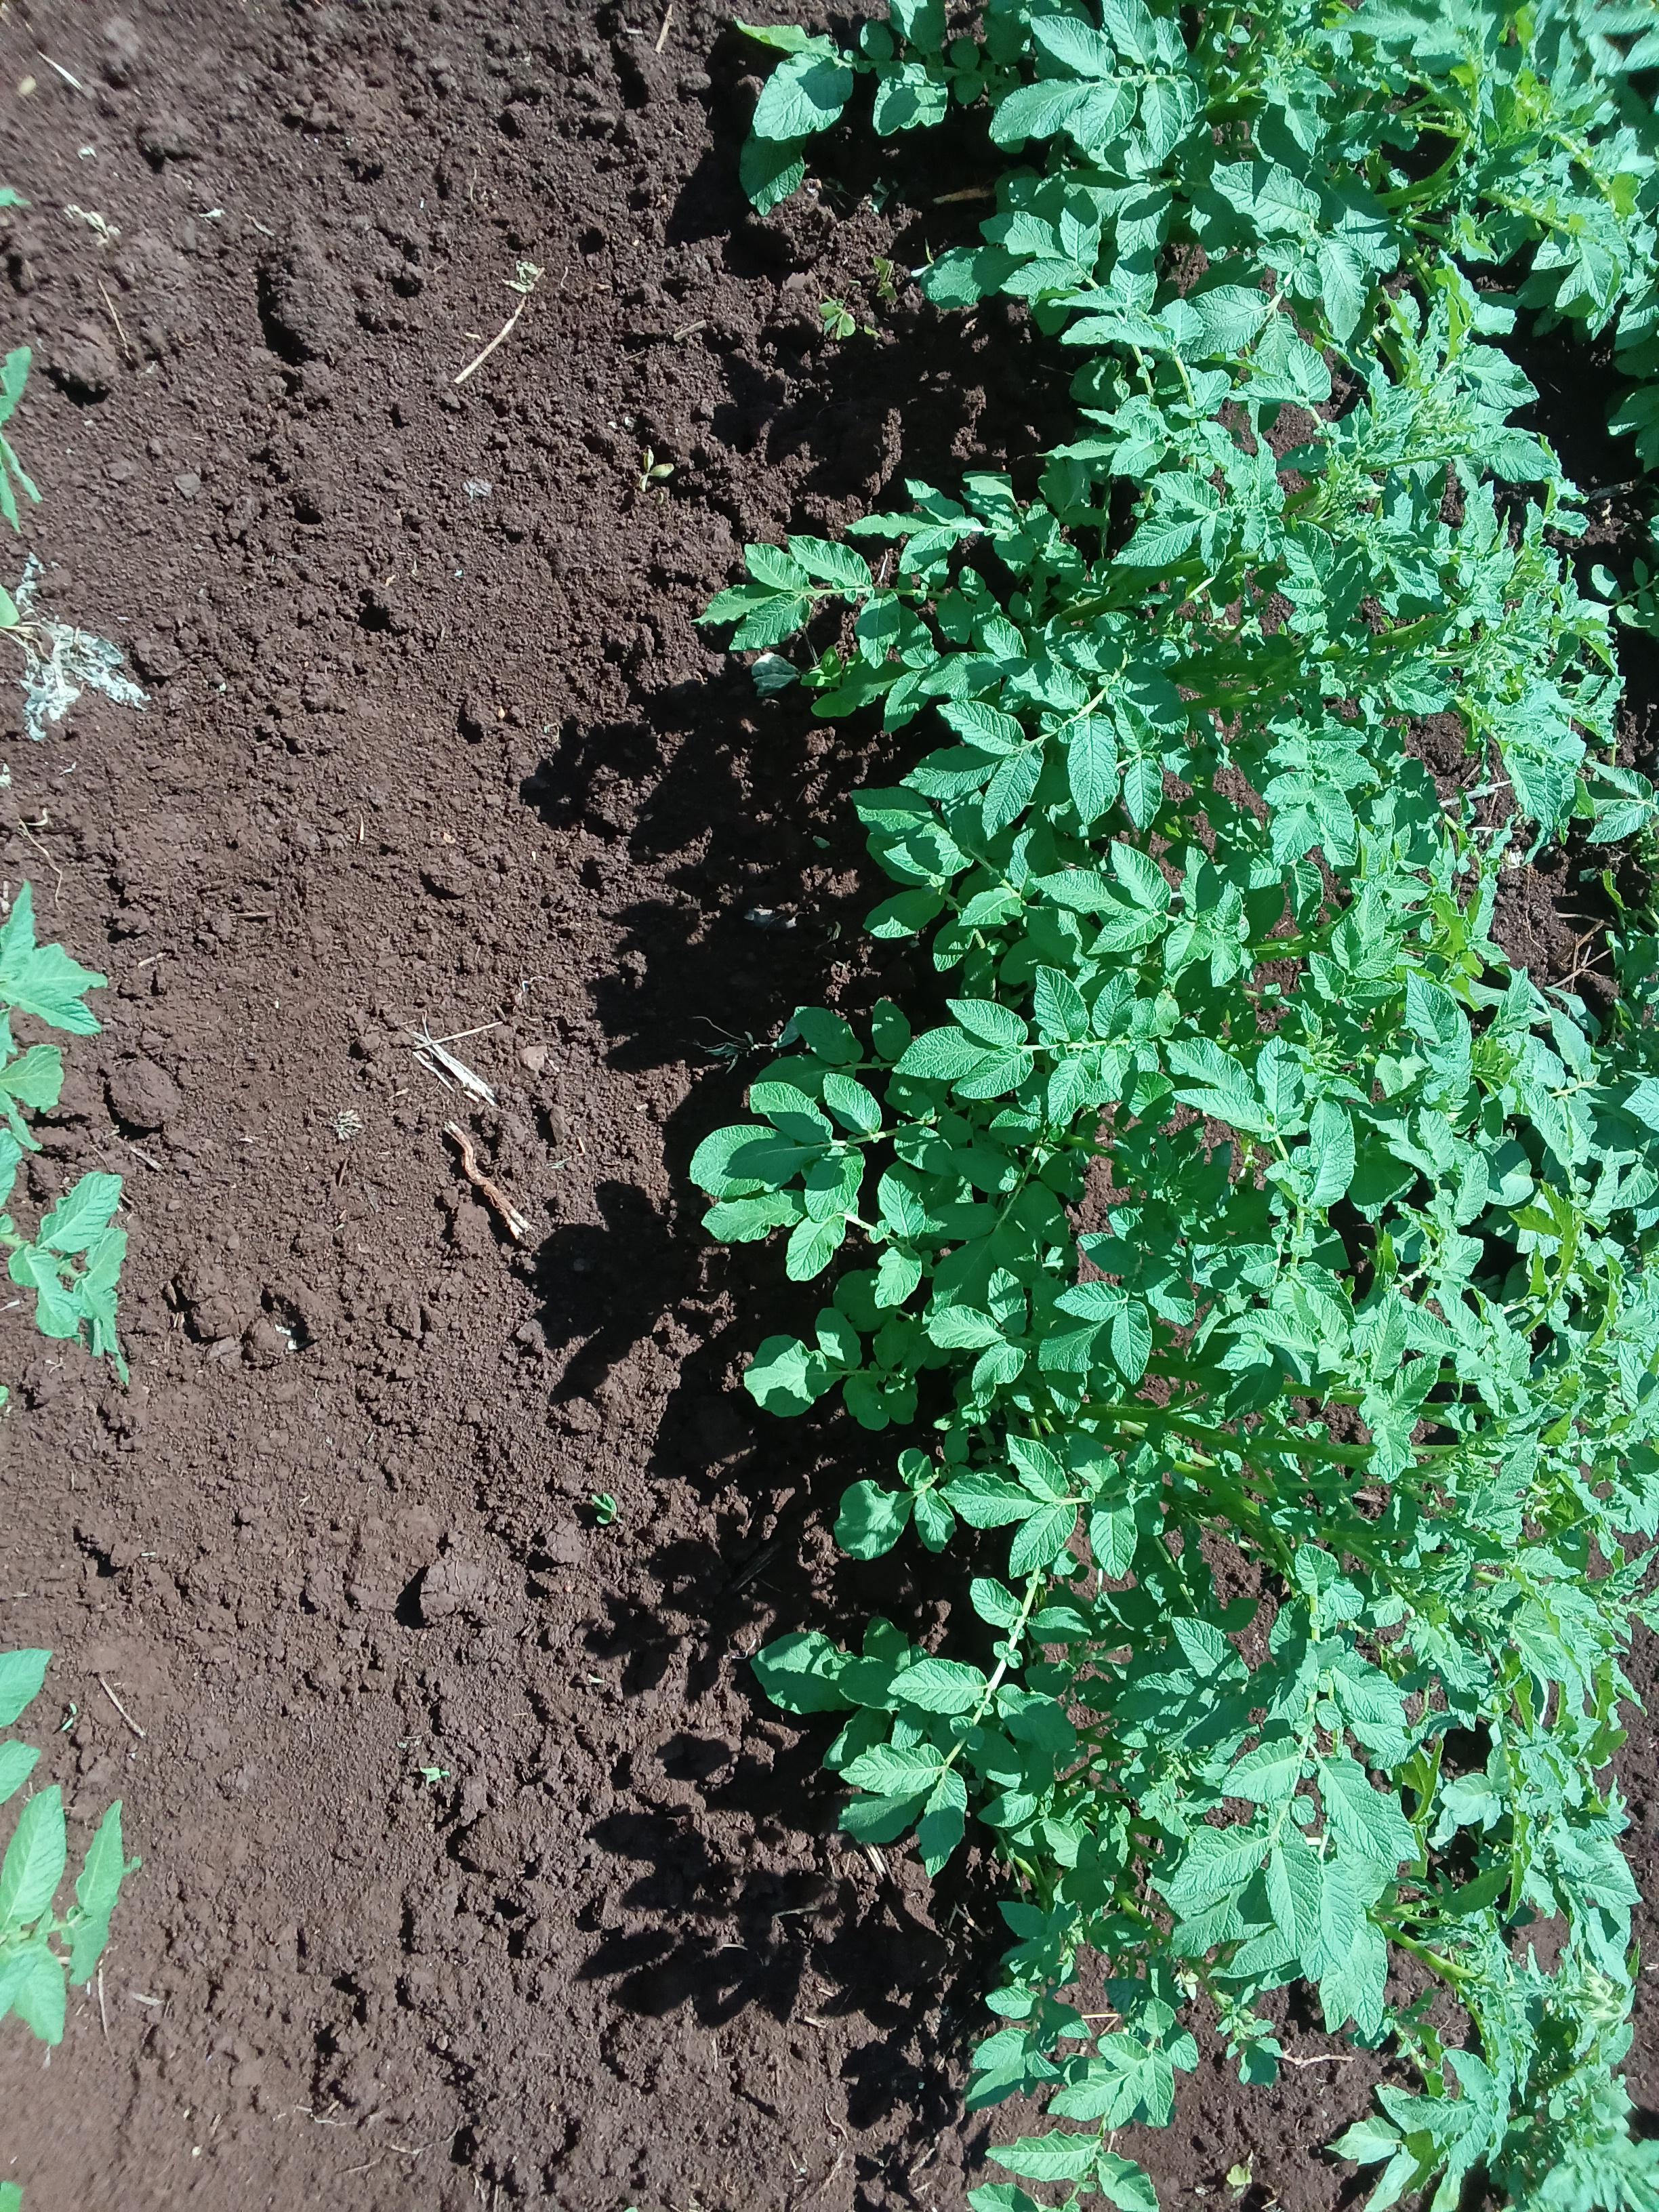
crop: potato
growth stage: vegetative
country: Kenya
